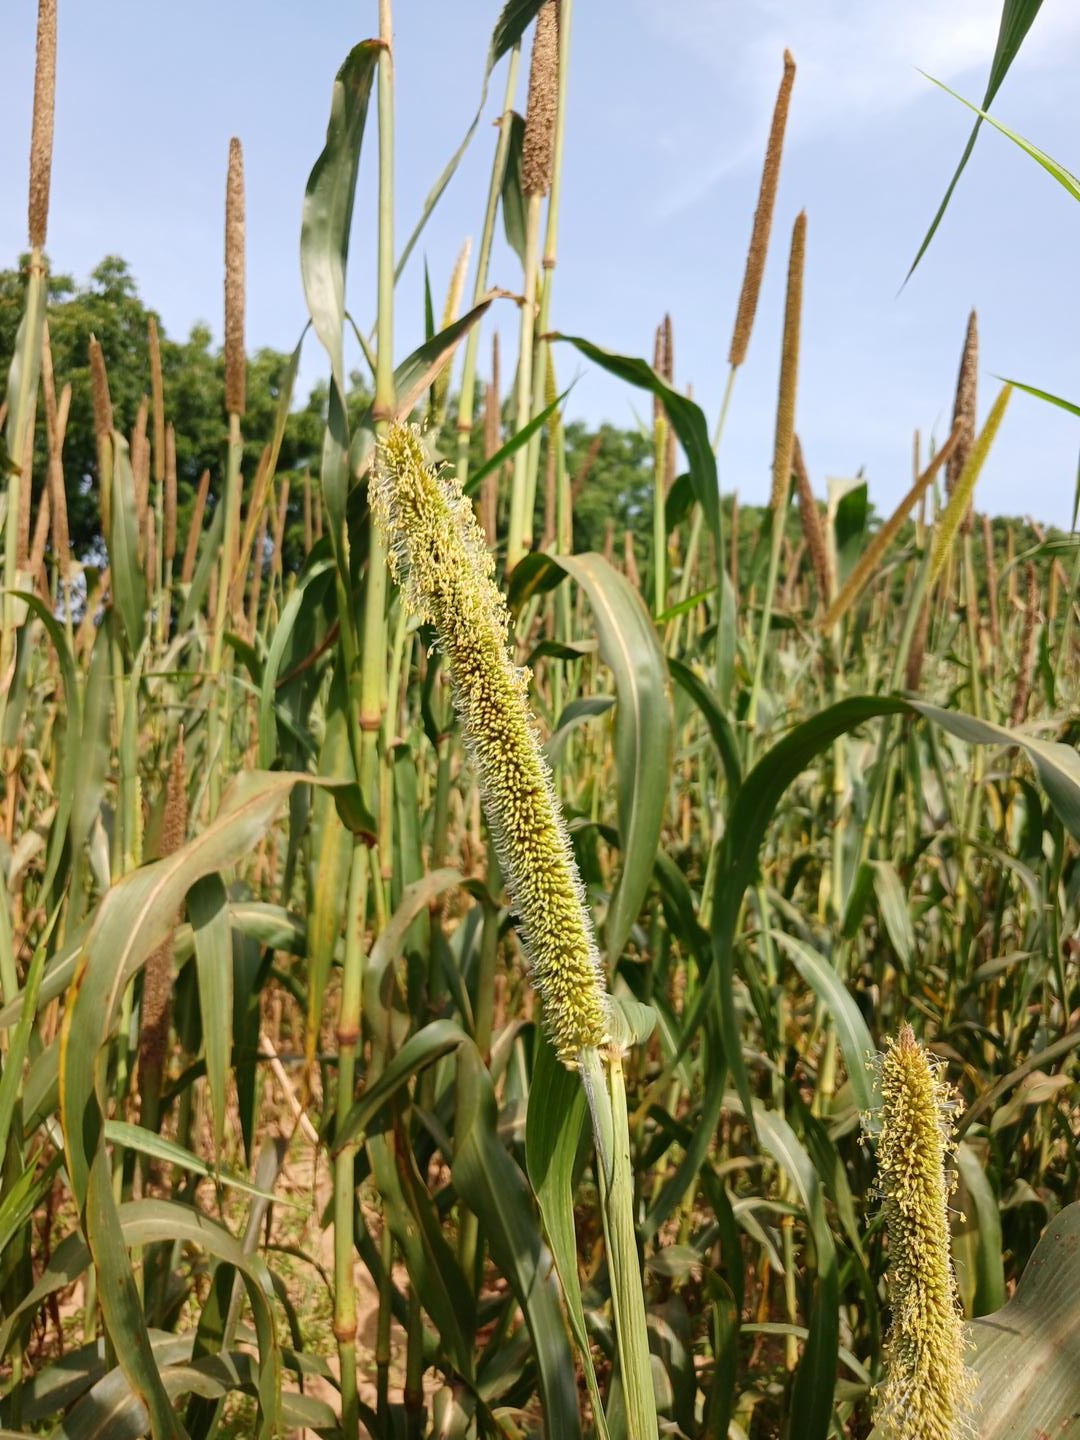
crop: pearl millet
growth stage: flowering
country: Senegal
